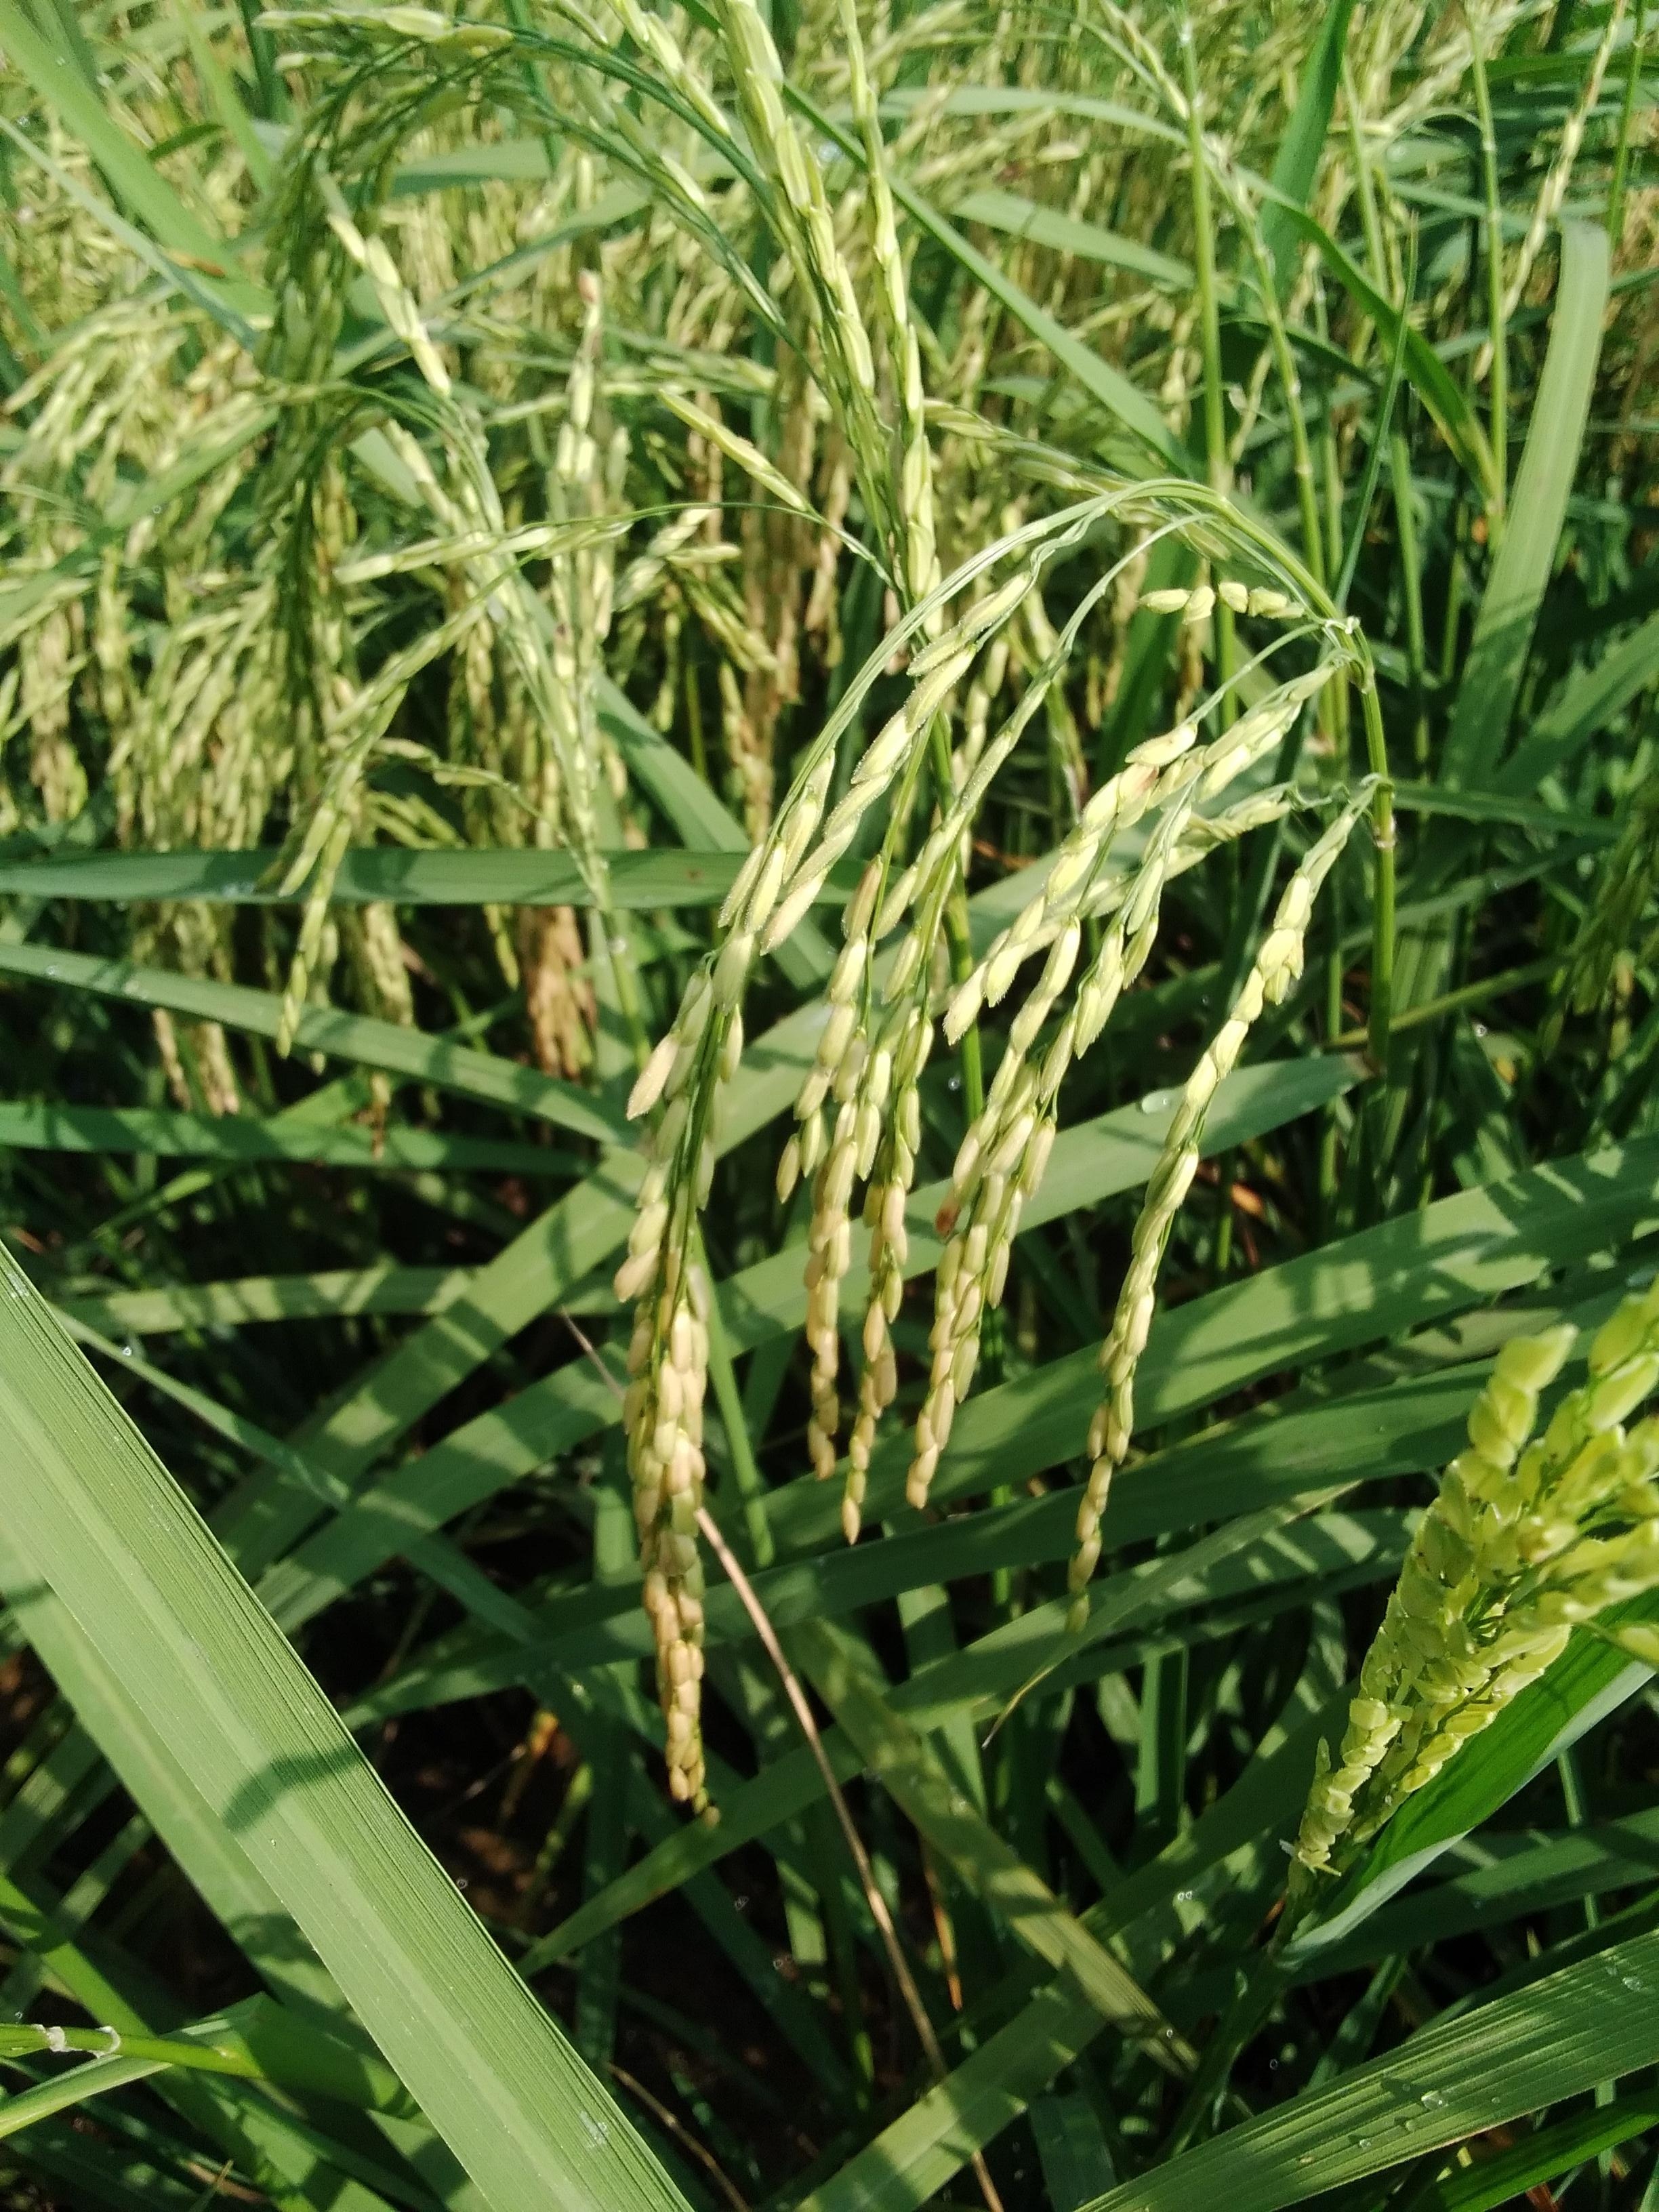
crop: rice
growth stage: ripening
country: Nigeria
